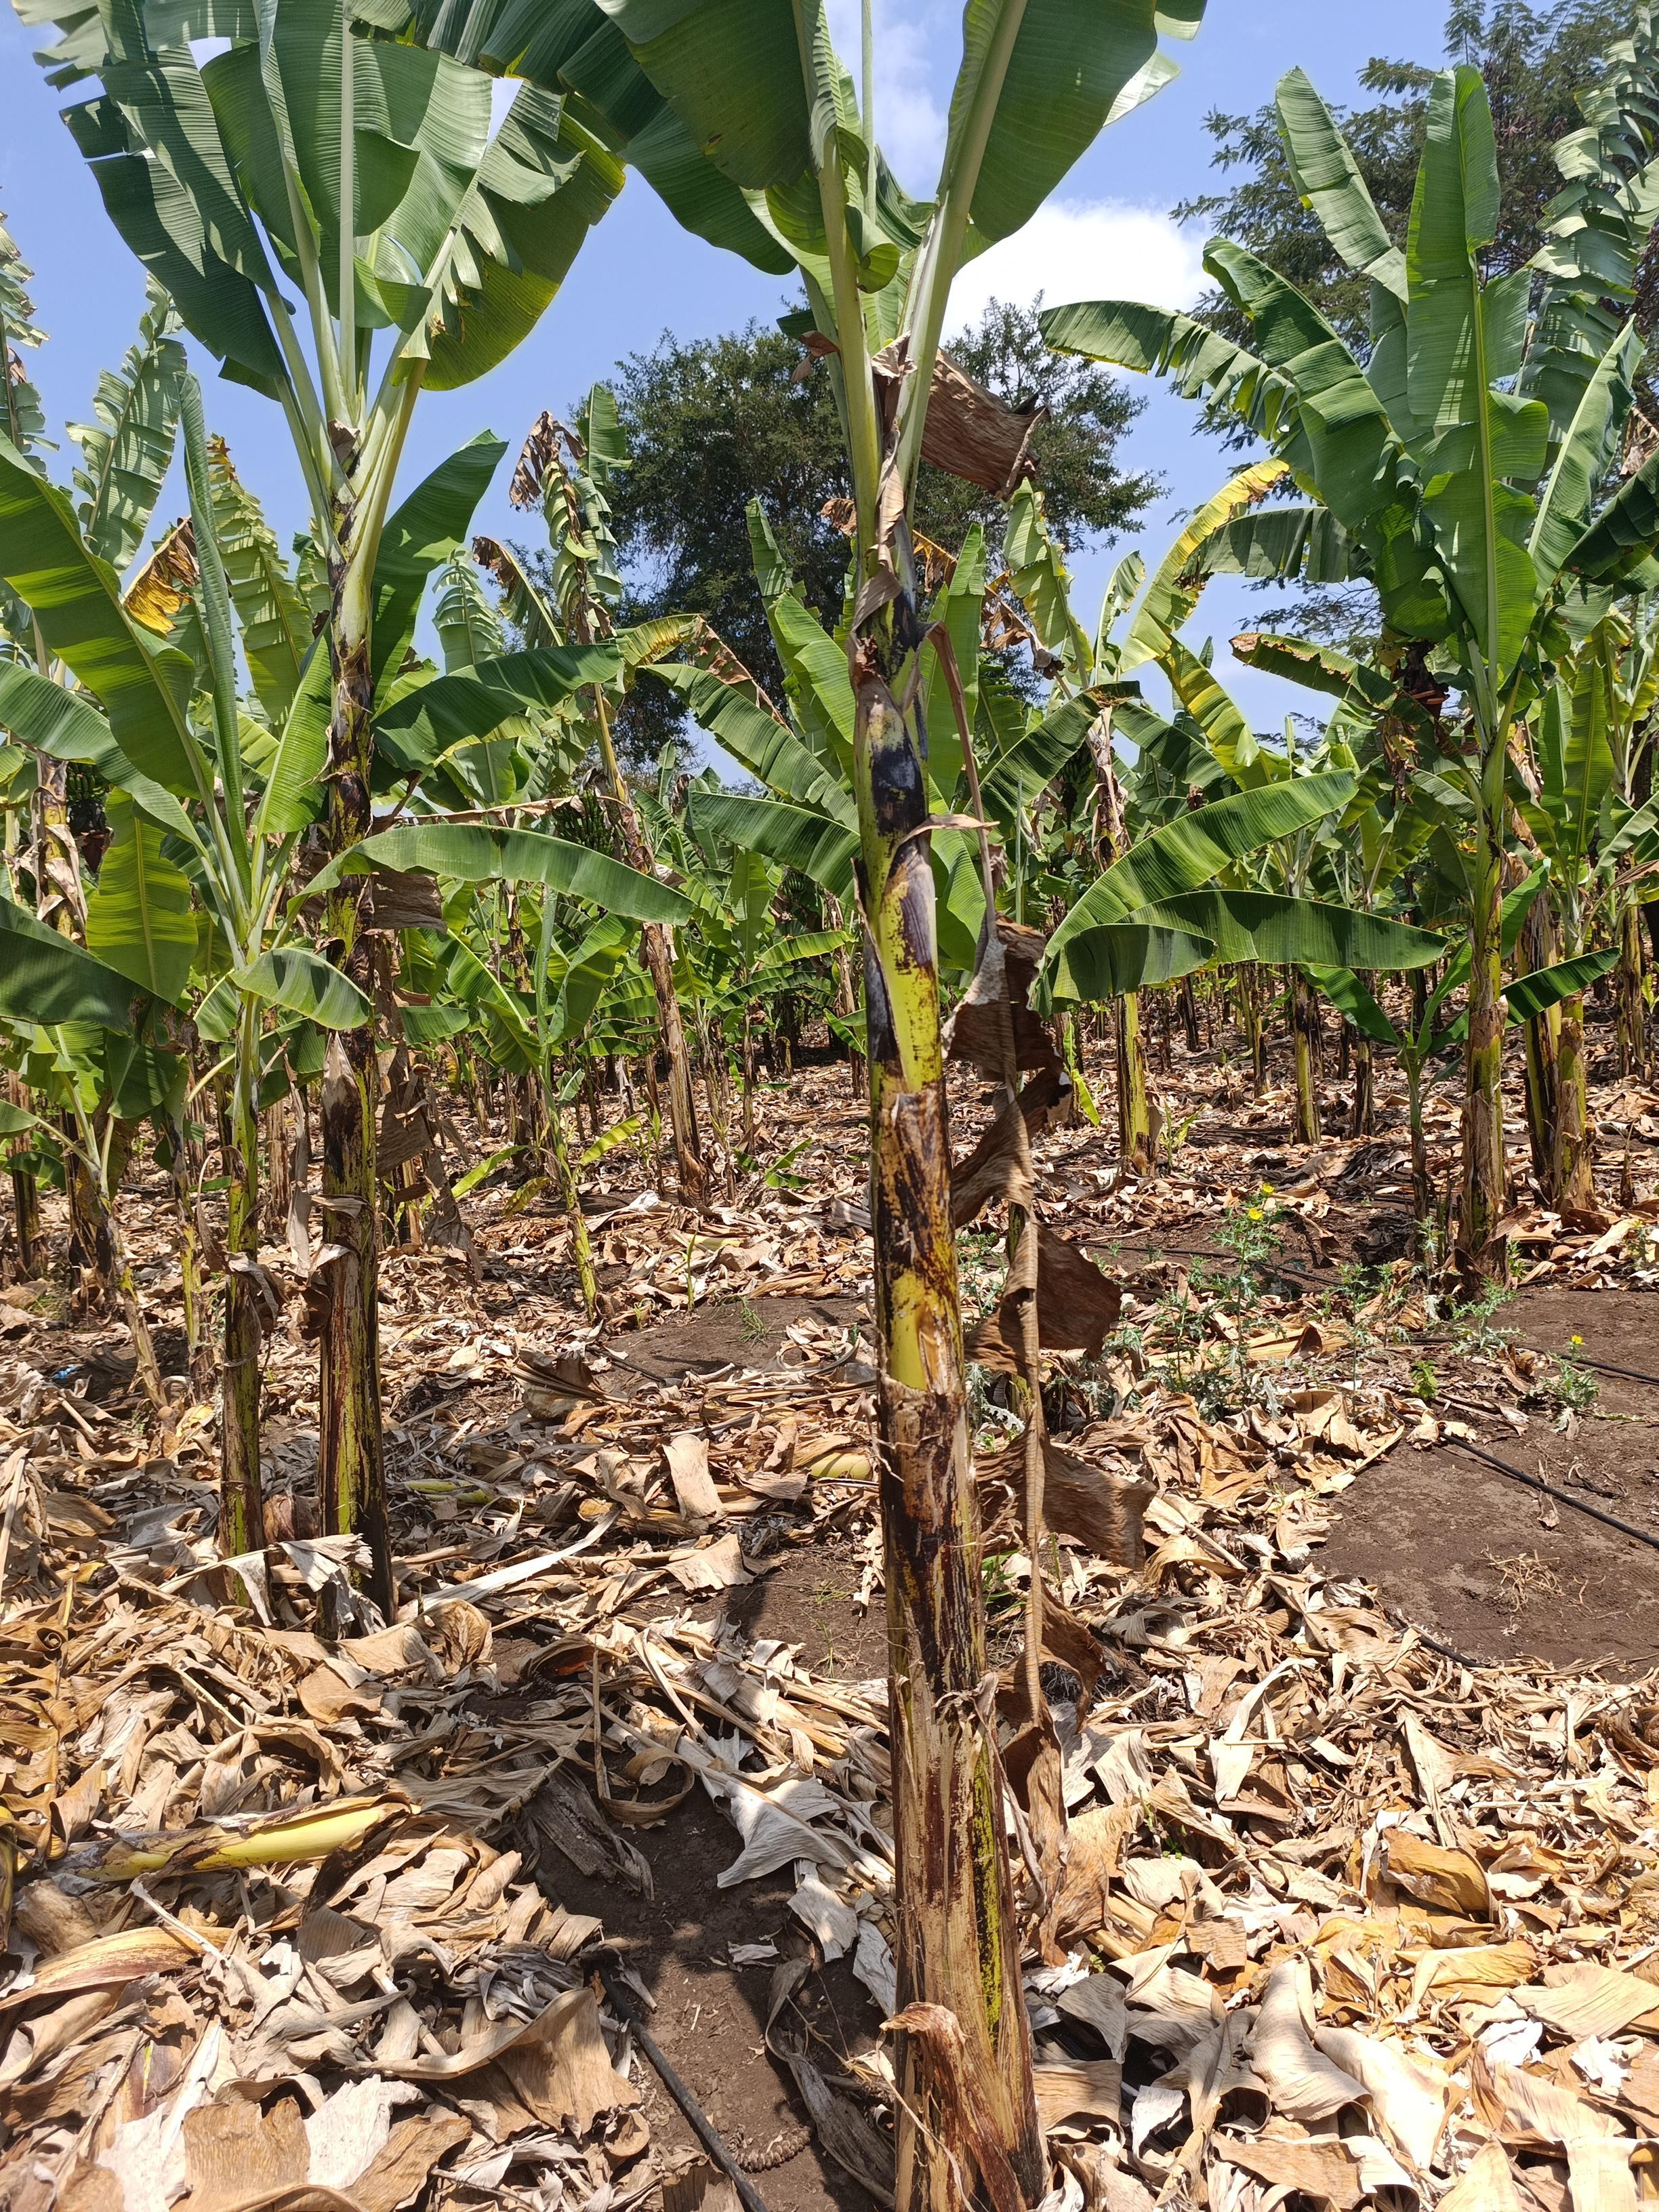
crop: banana
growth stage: vegetative
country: Tanzania
